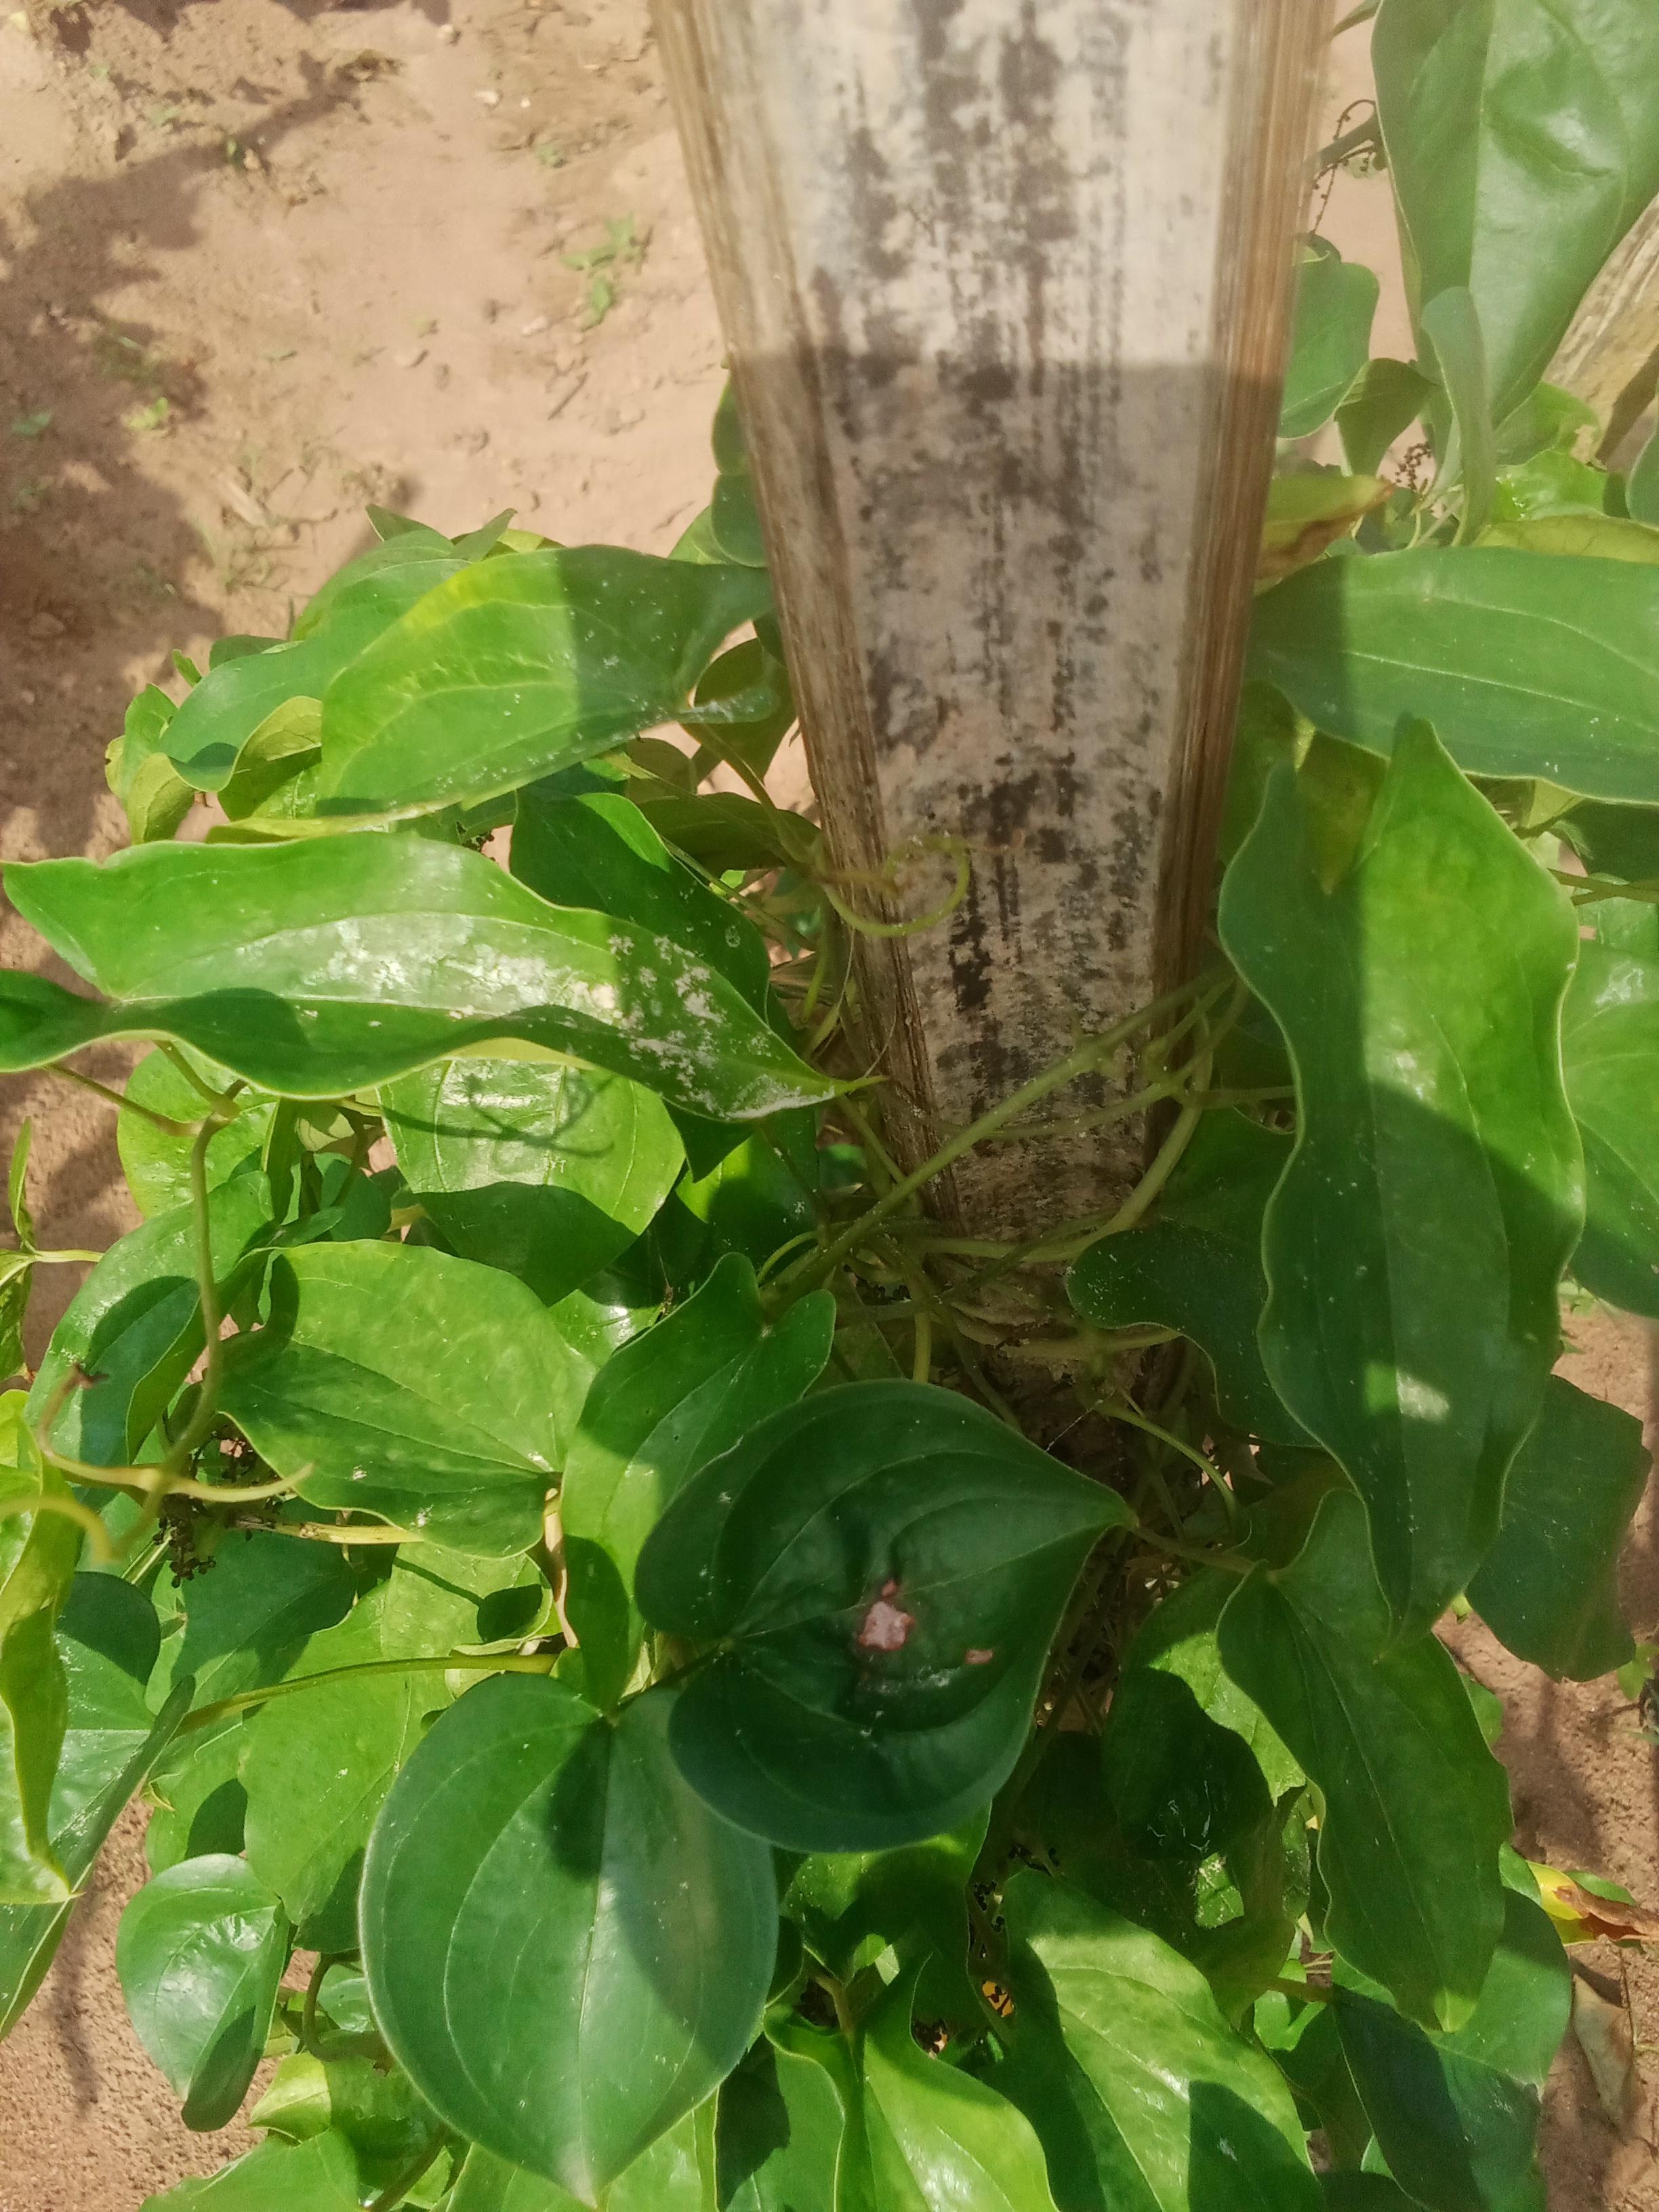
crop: yam
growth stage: vegetative
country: Nigeria
